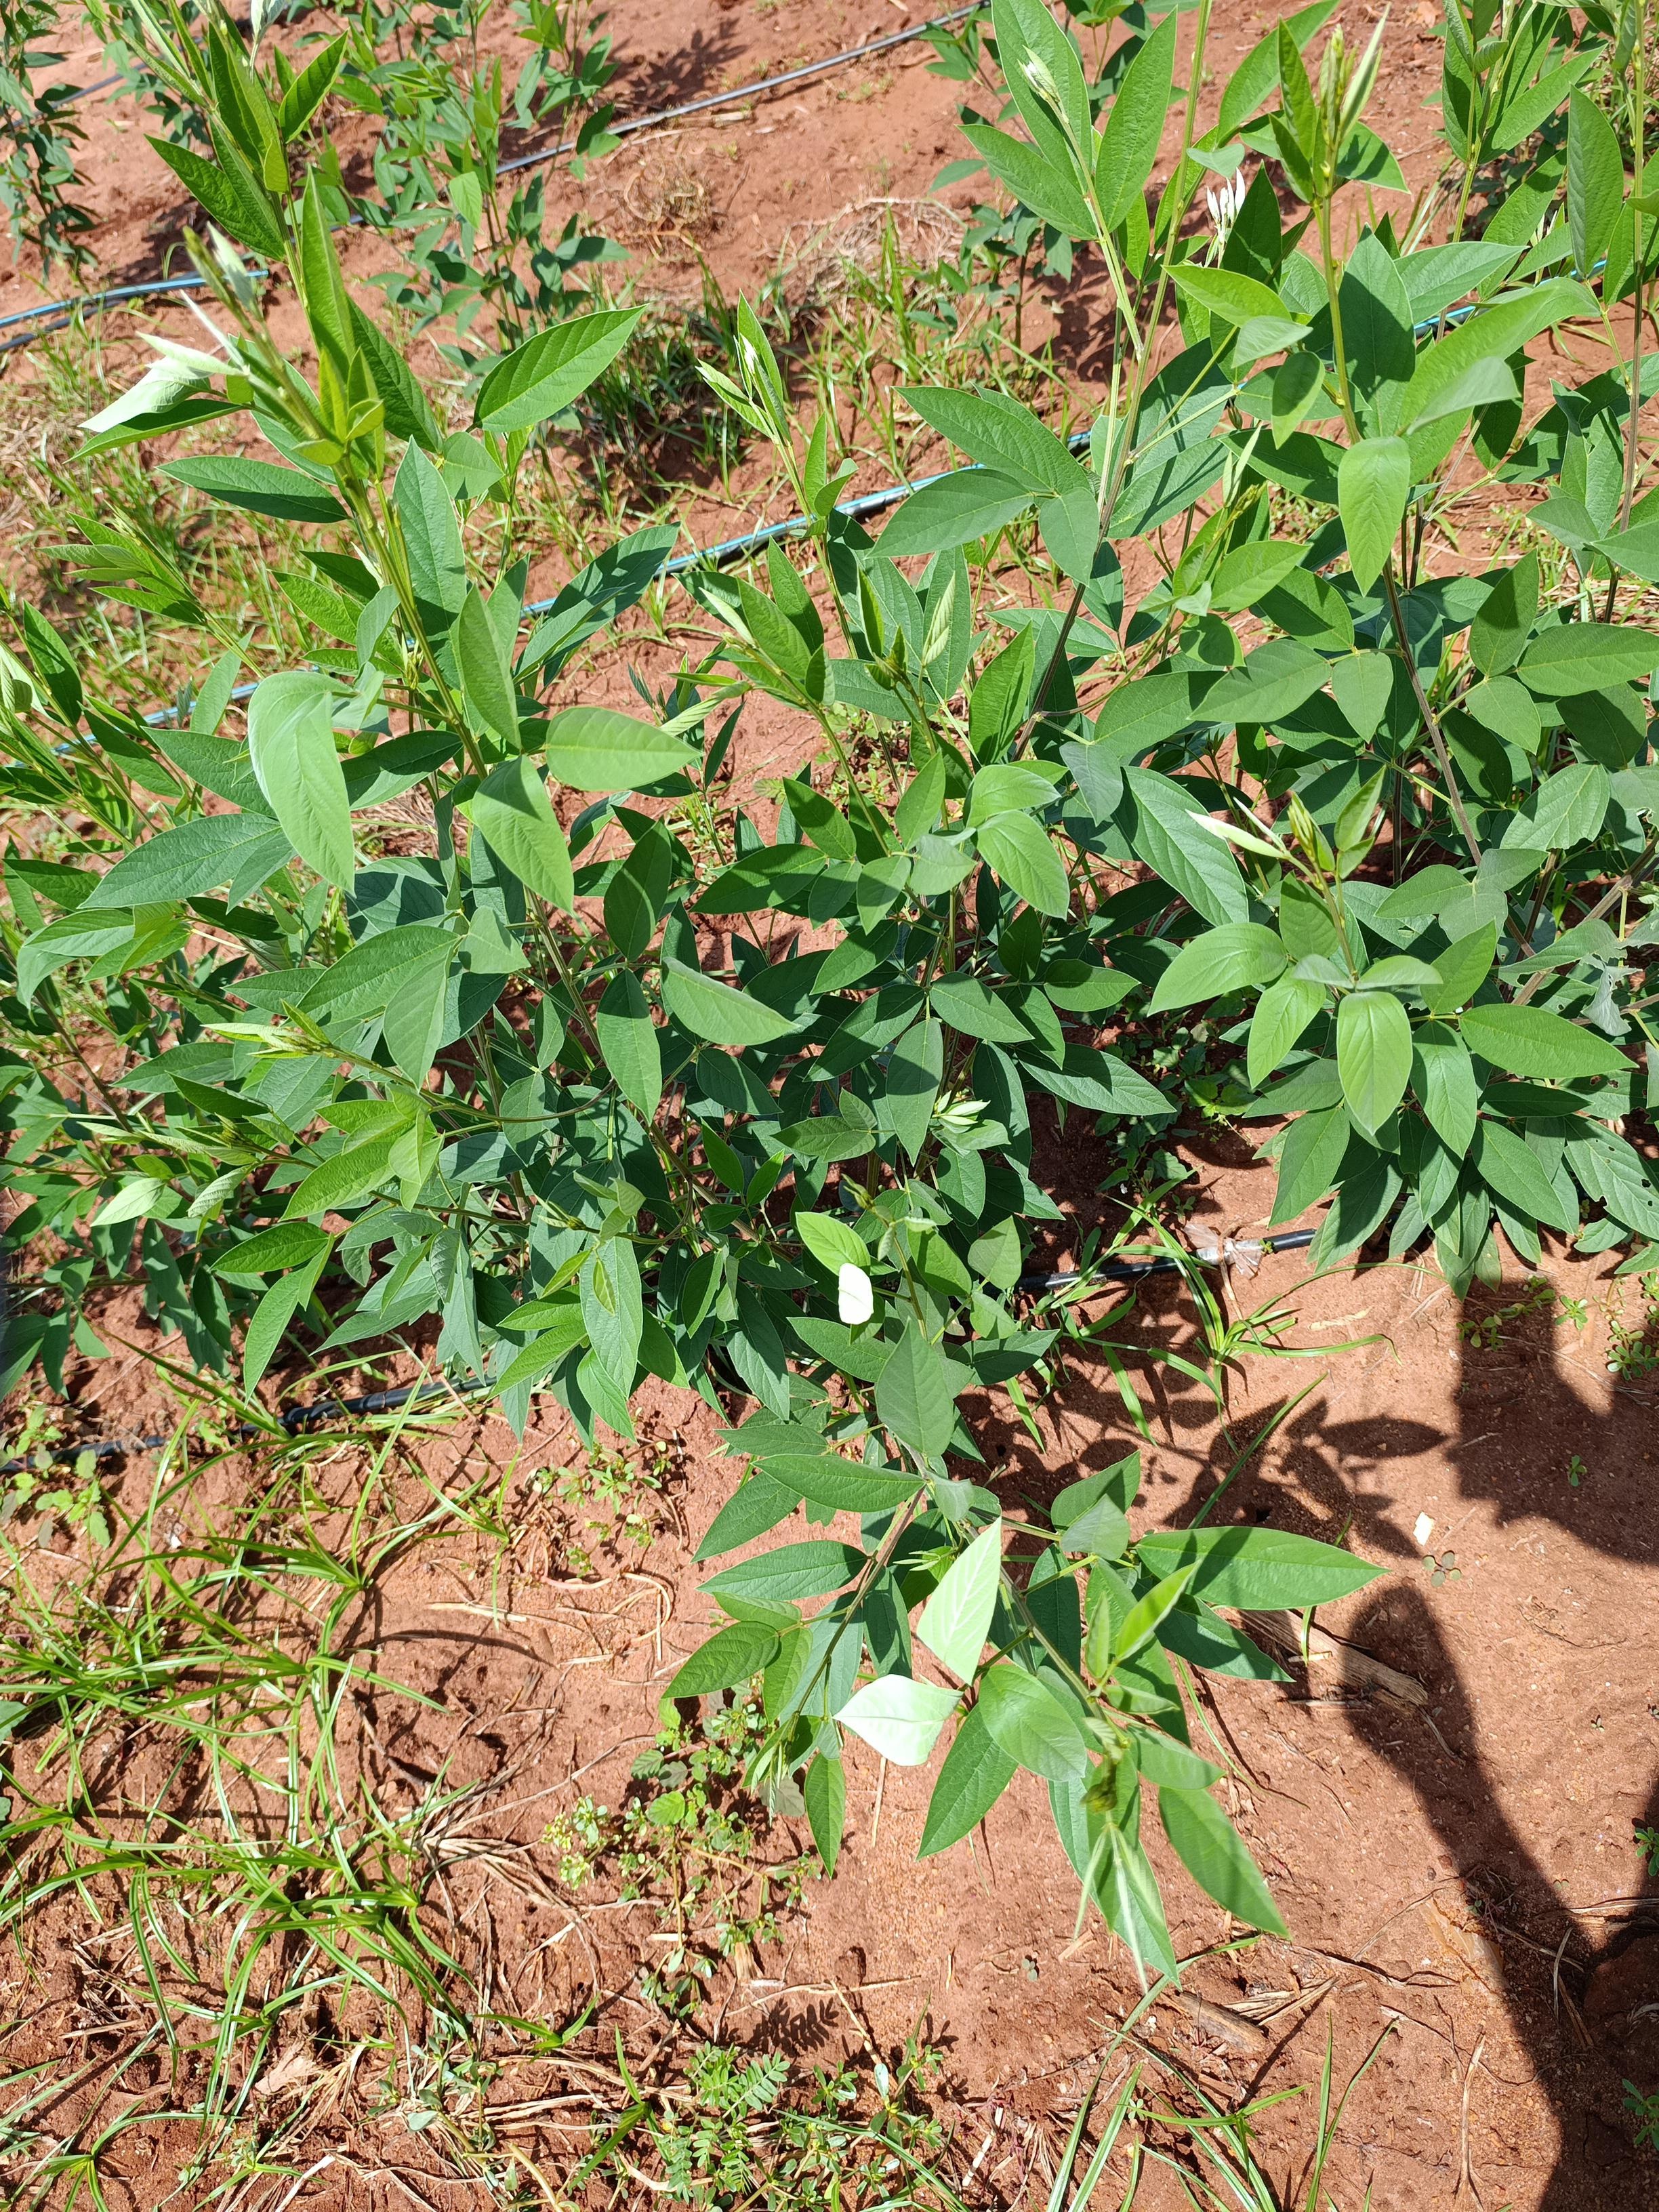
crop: pigeonpea
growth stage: vegetative
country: Kenya
